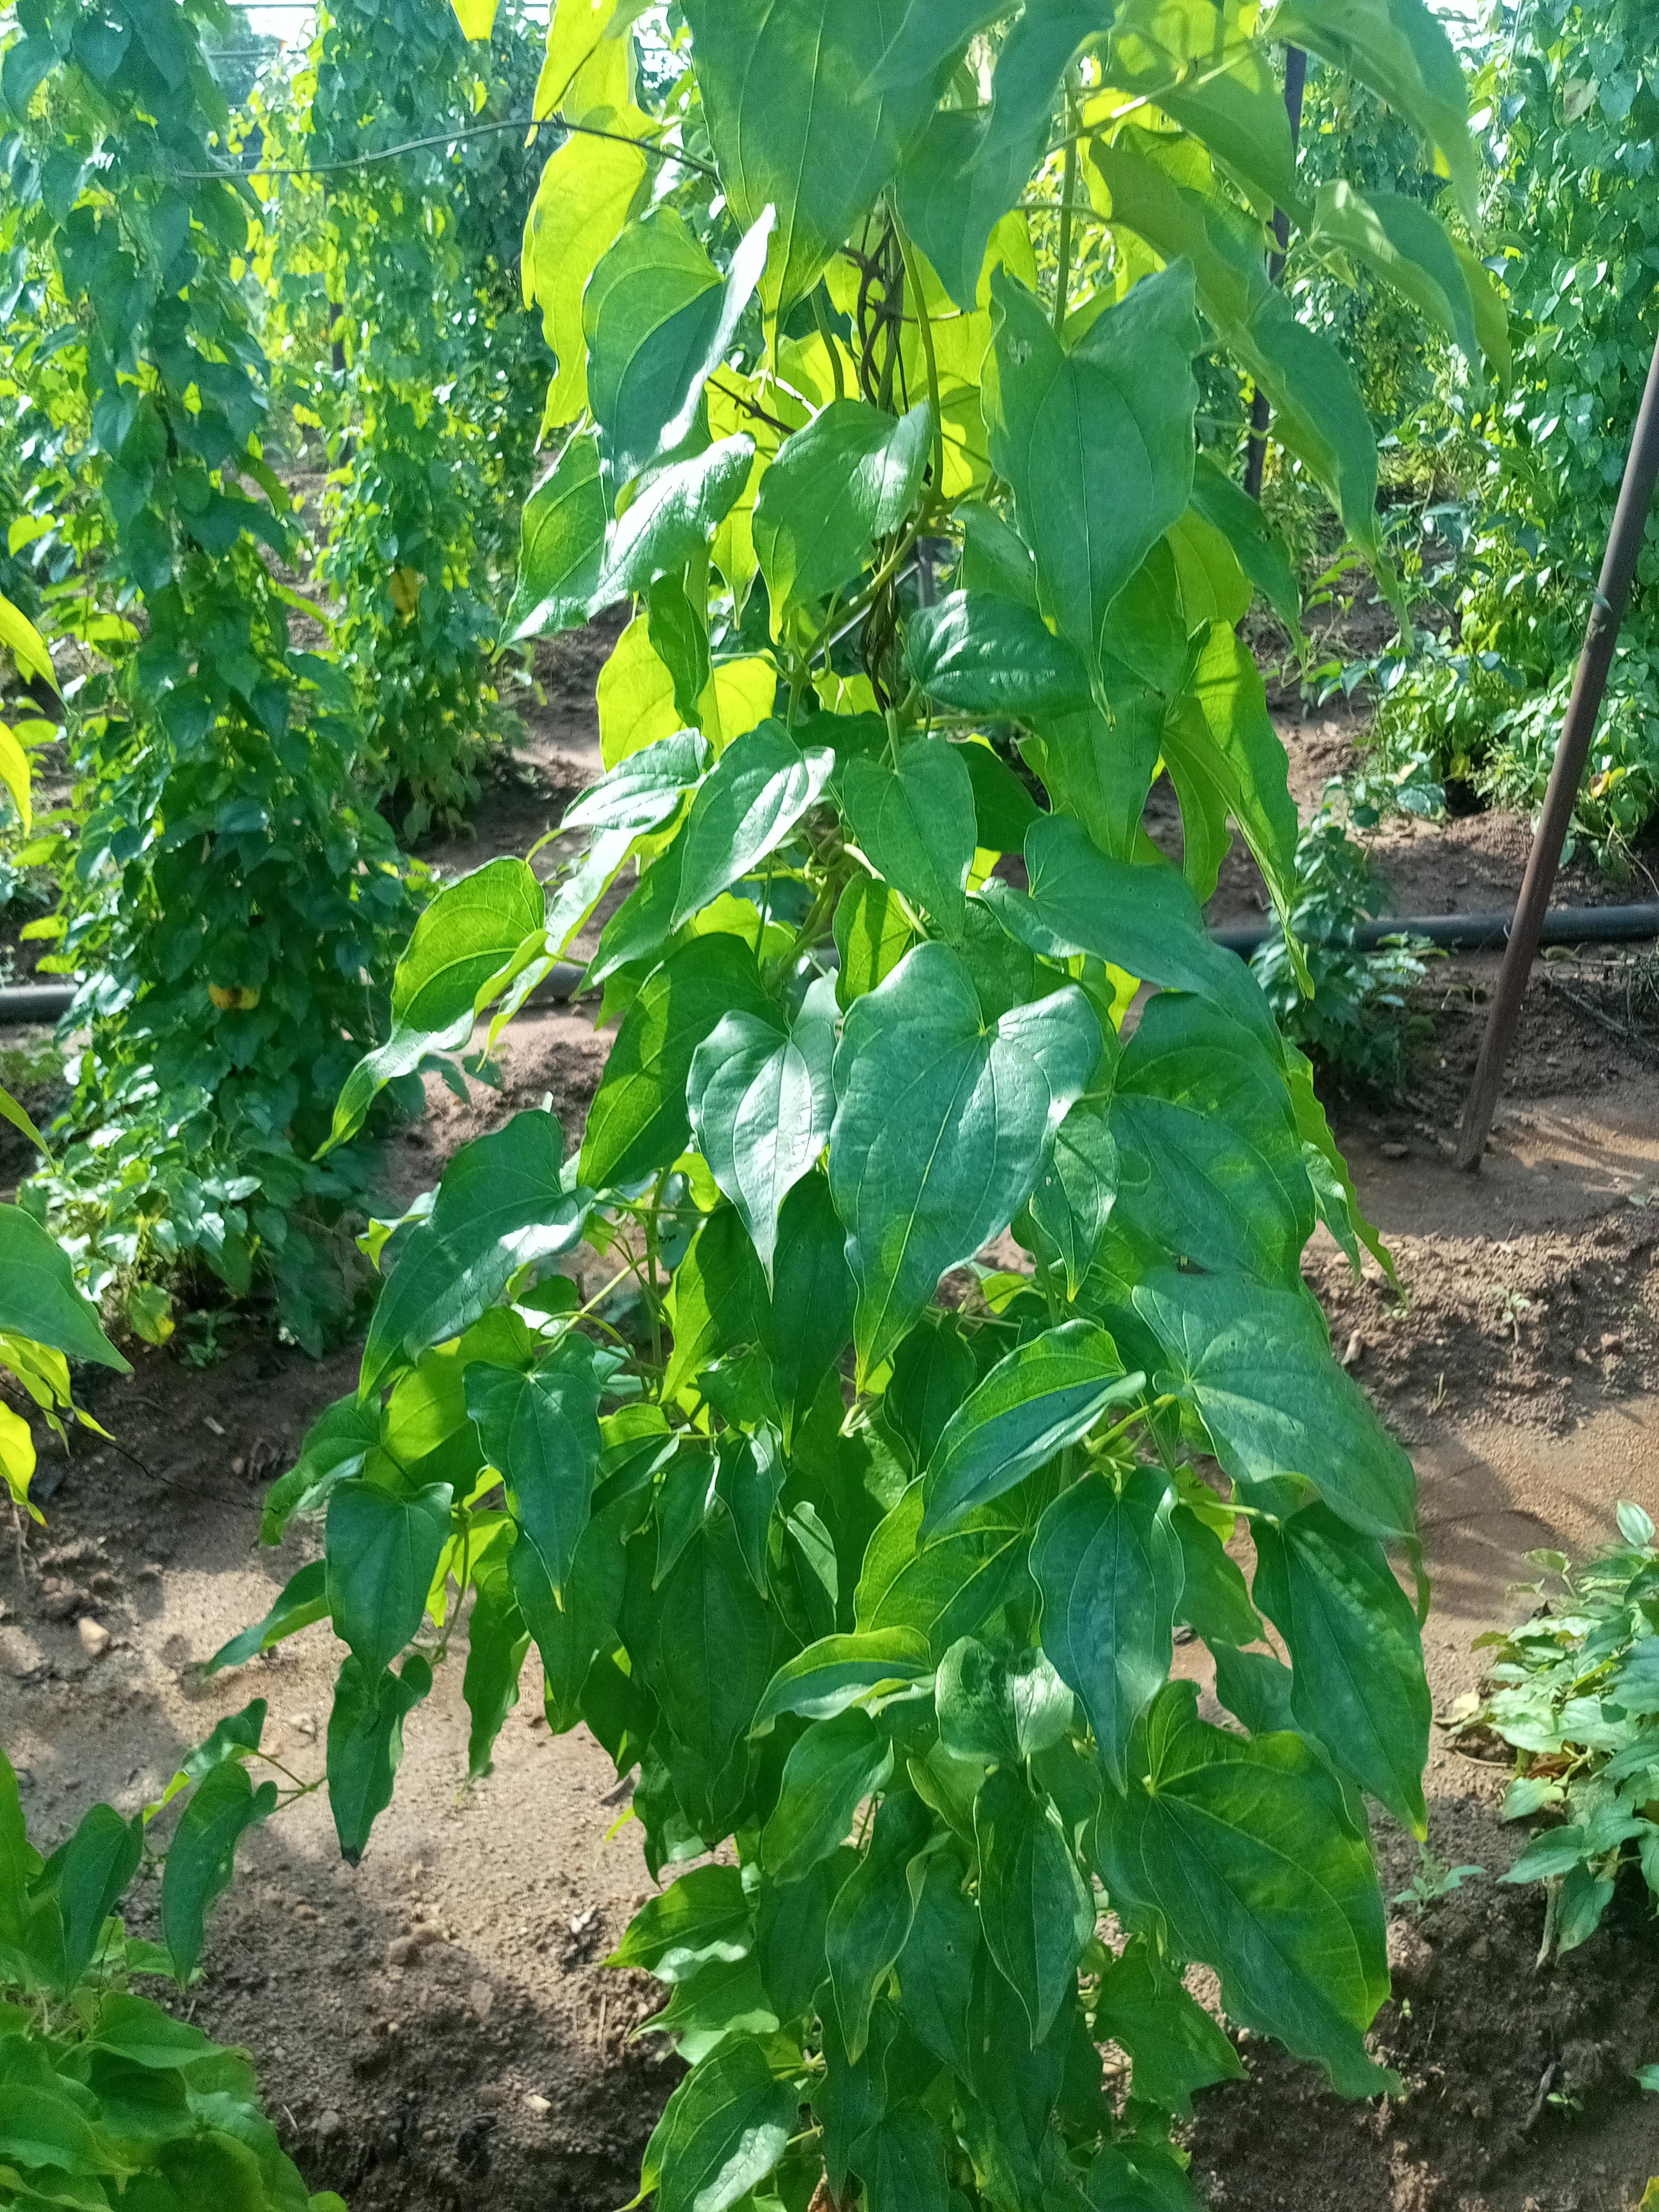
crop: yam
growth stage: maturity
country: Nigeria
